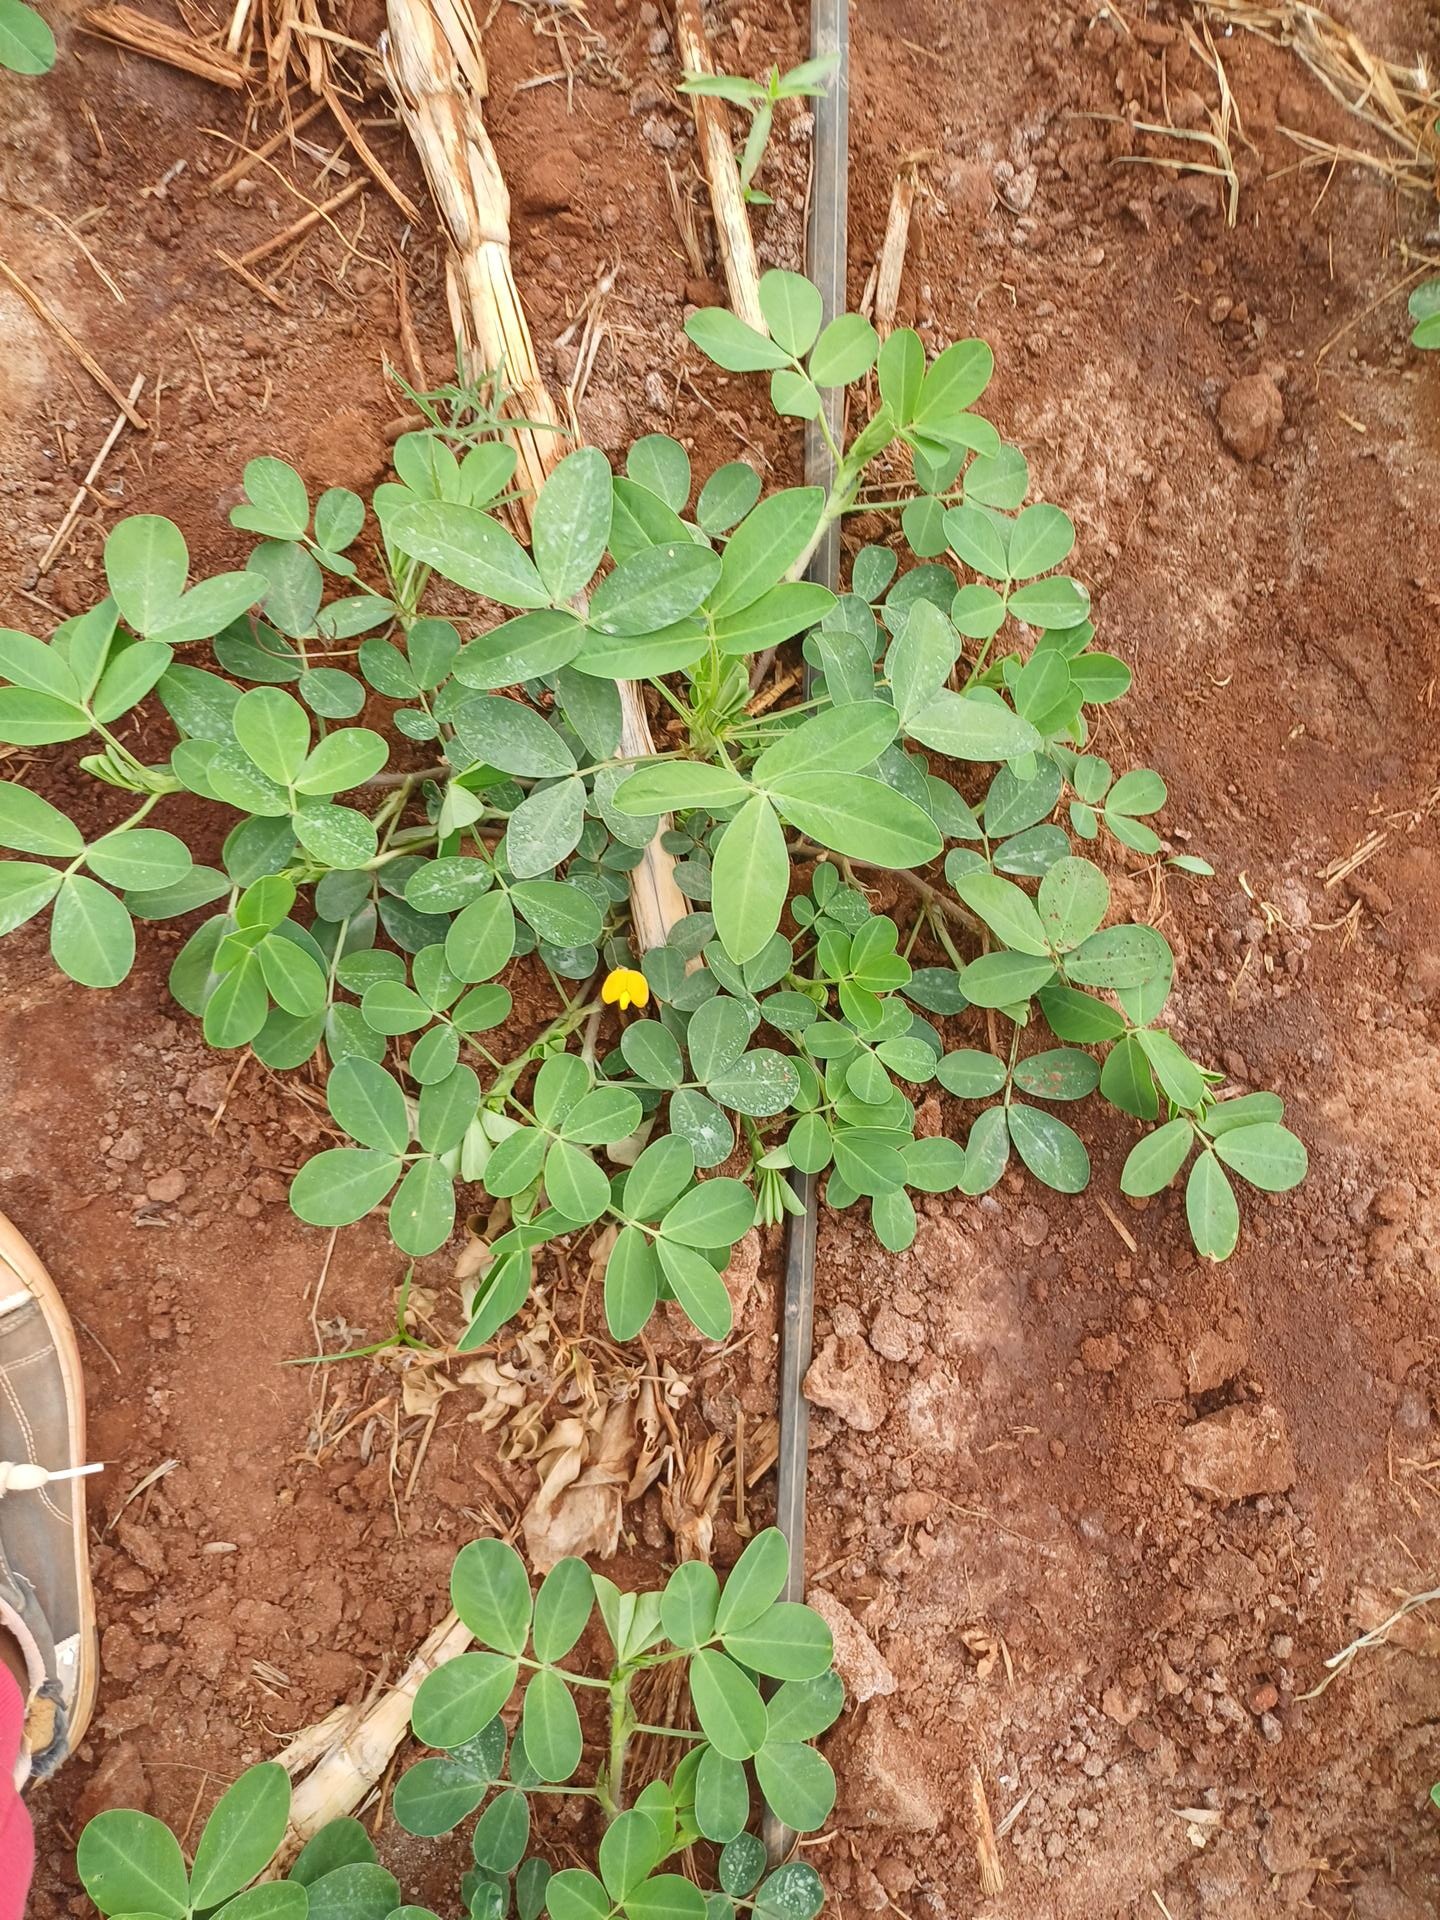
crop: groundnut
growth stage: flowering
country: Kenya
